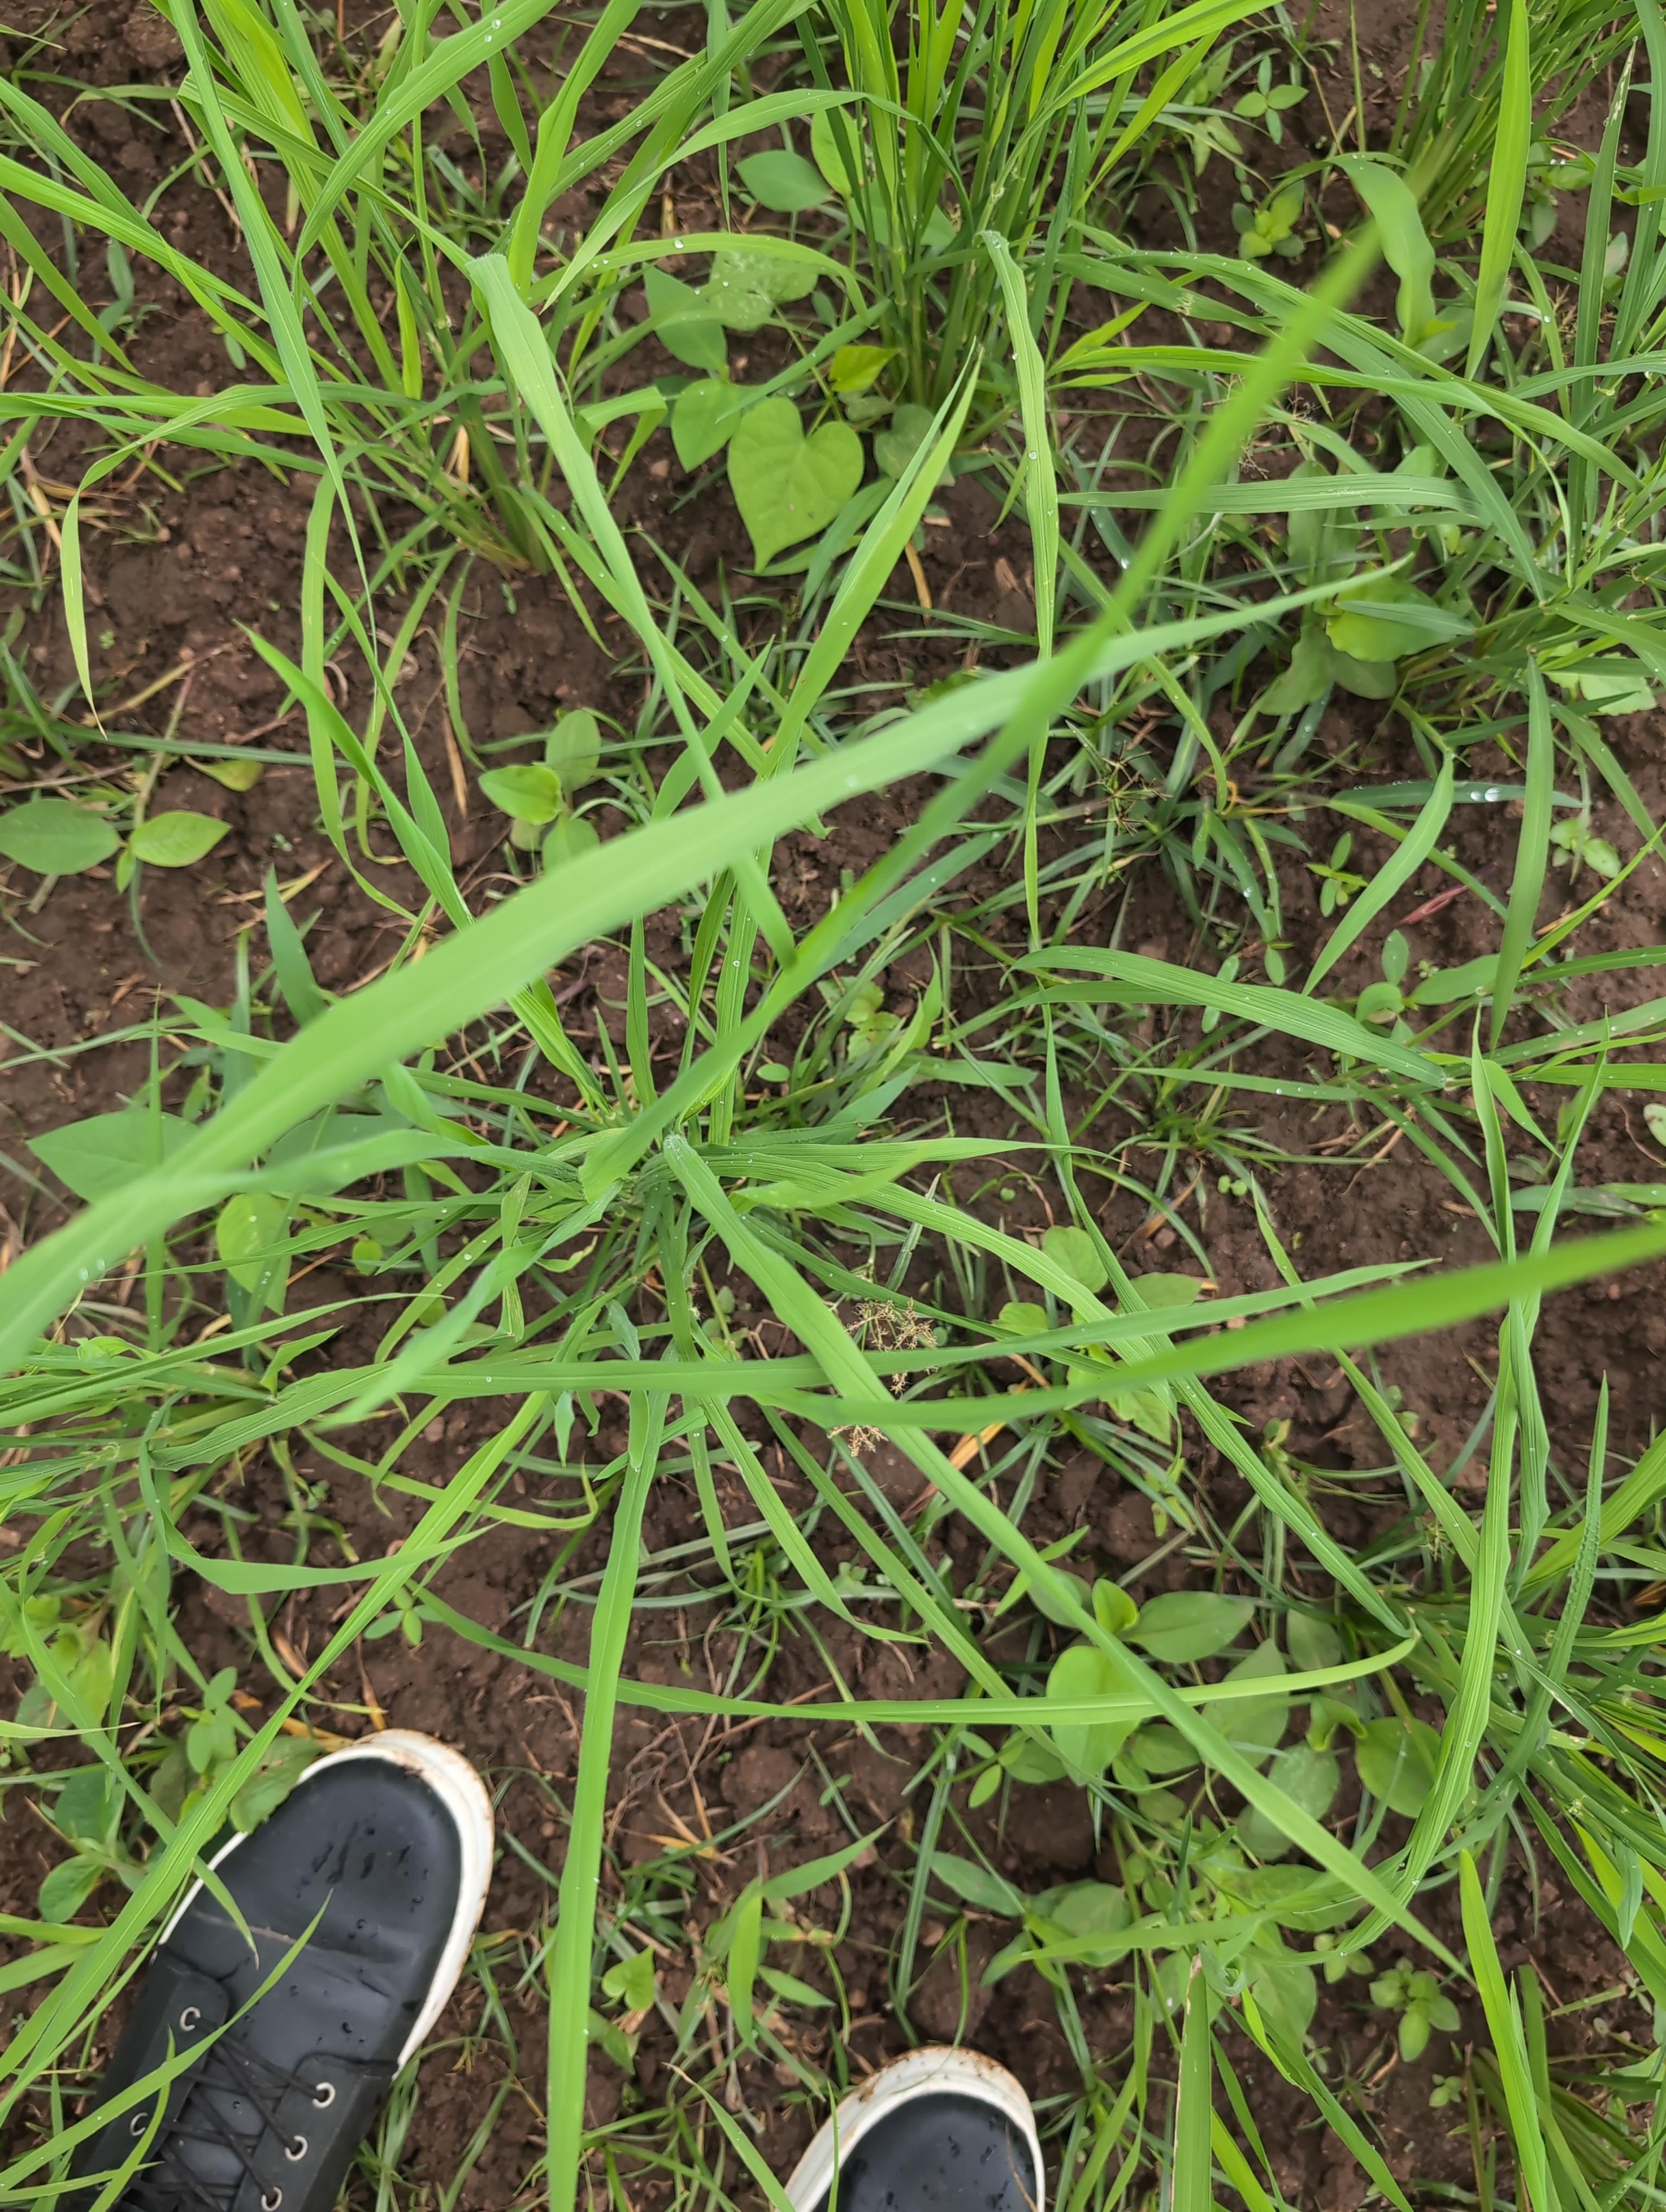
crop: rice
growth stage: tillering
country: Côte d'Ivoire
